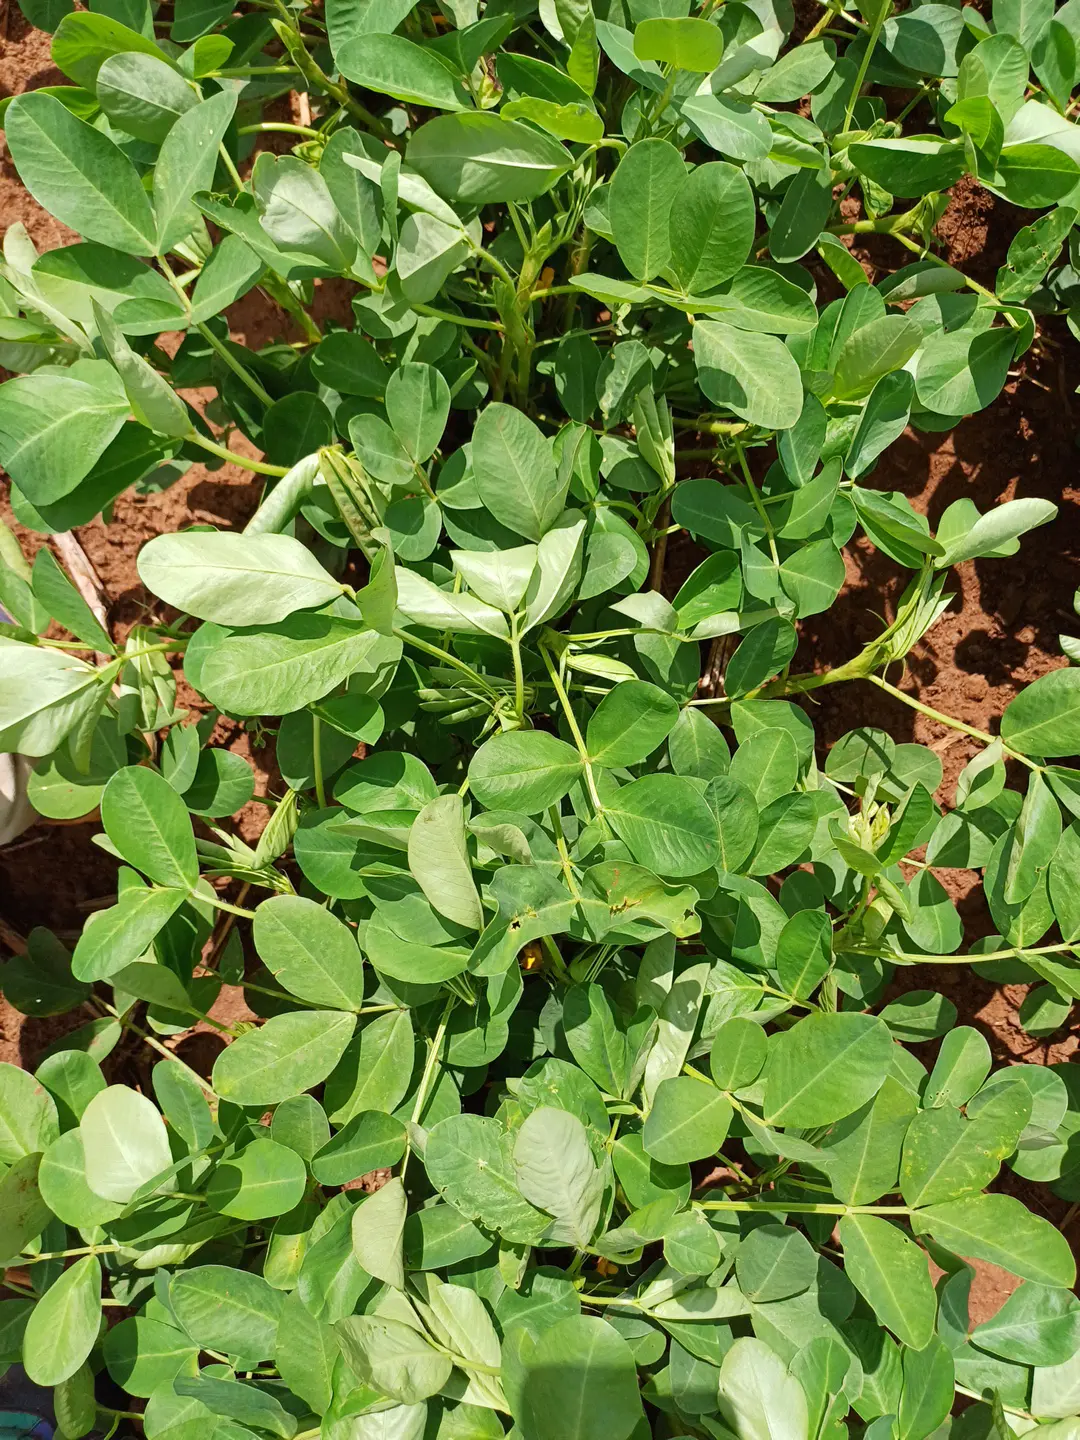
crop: groundnut
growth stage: flowering
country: Kenya
